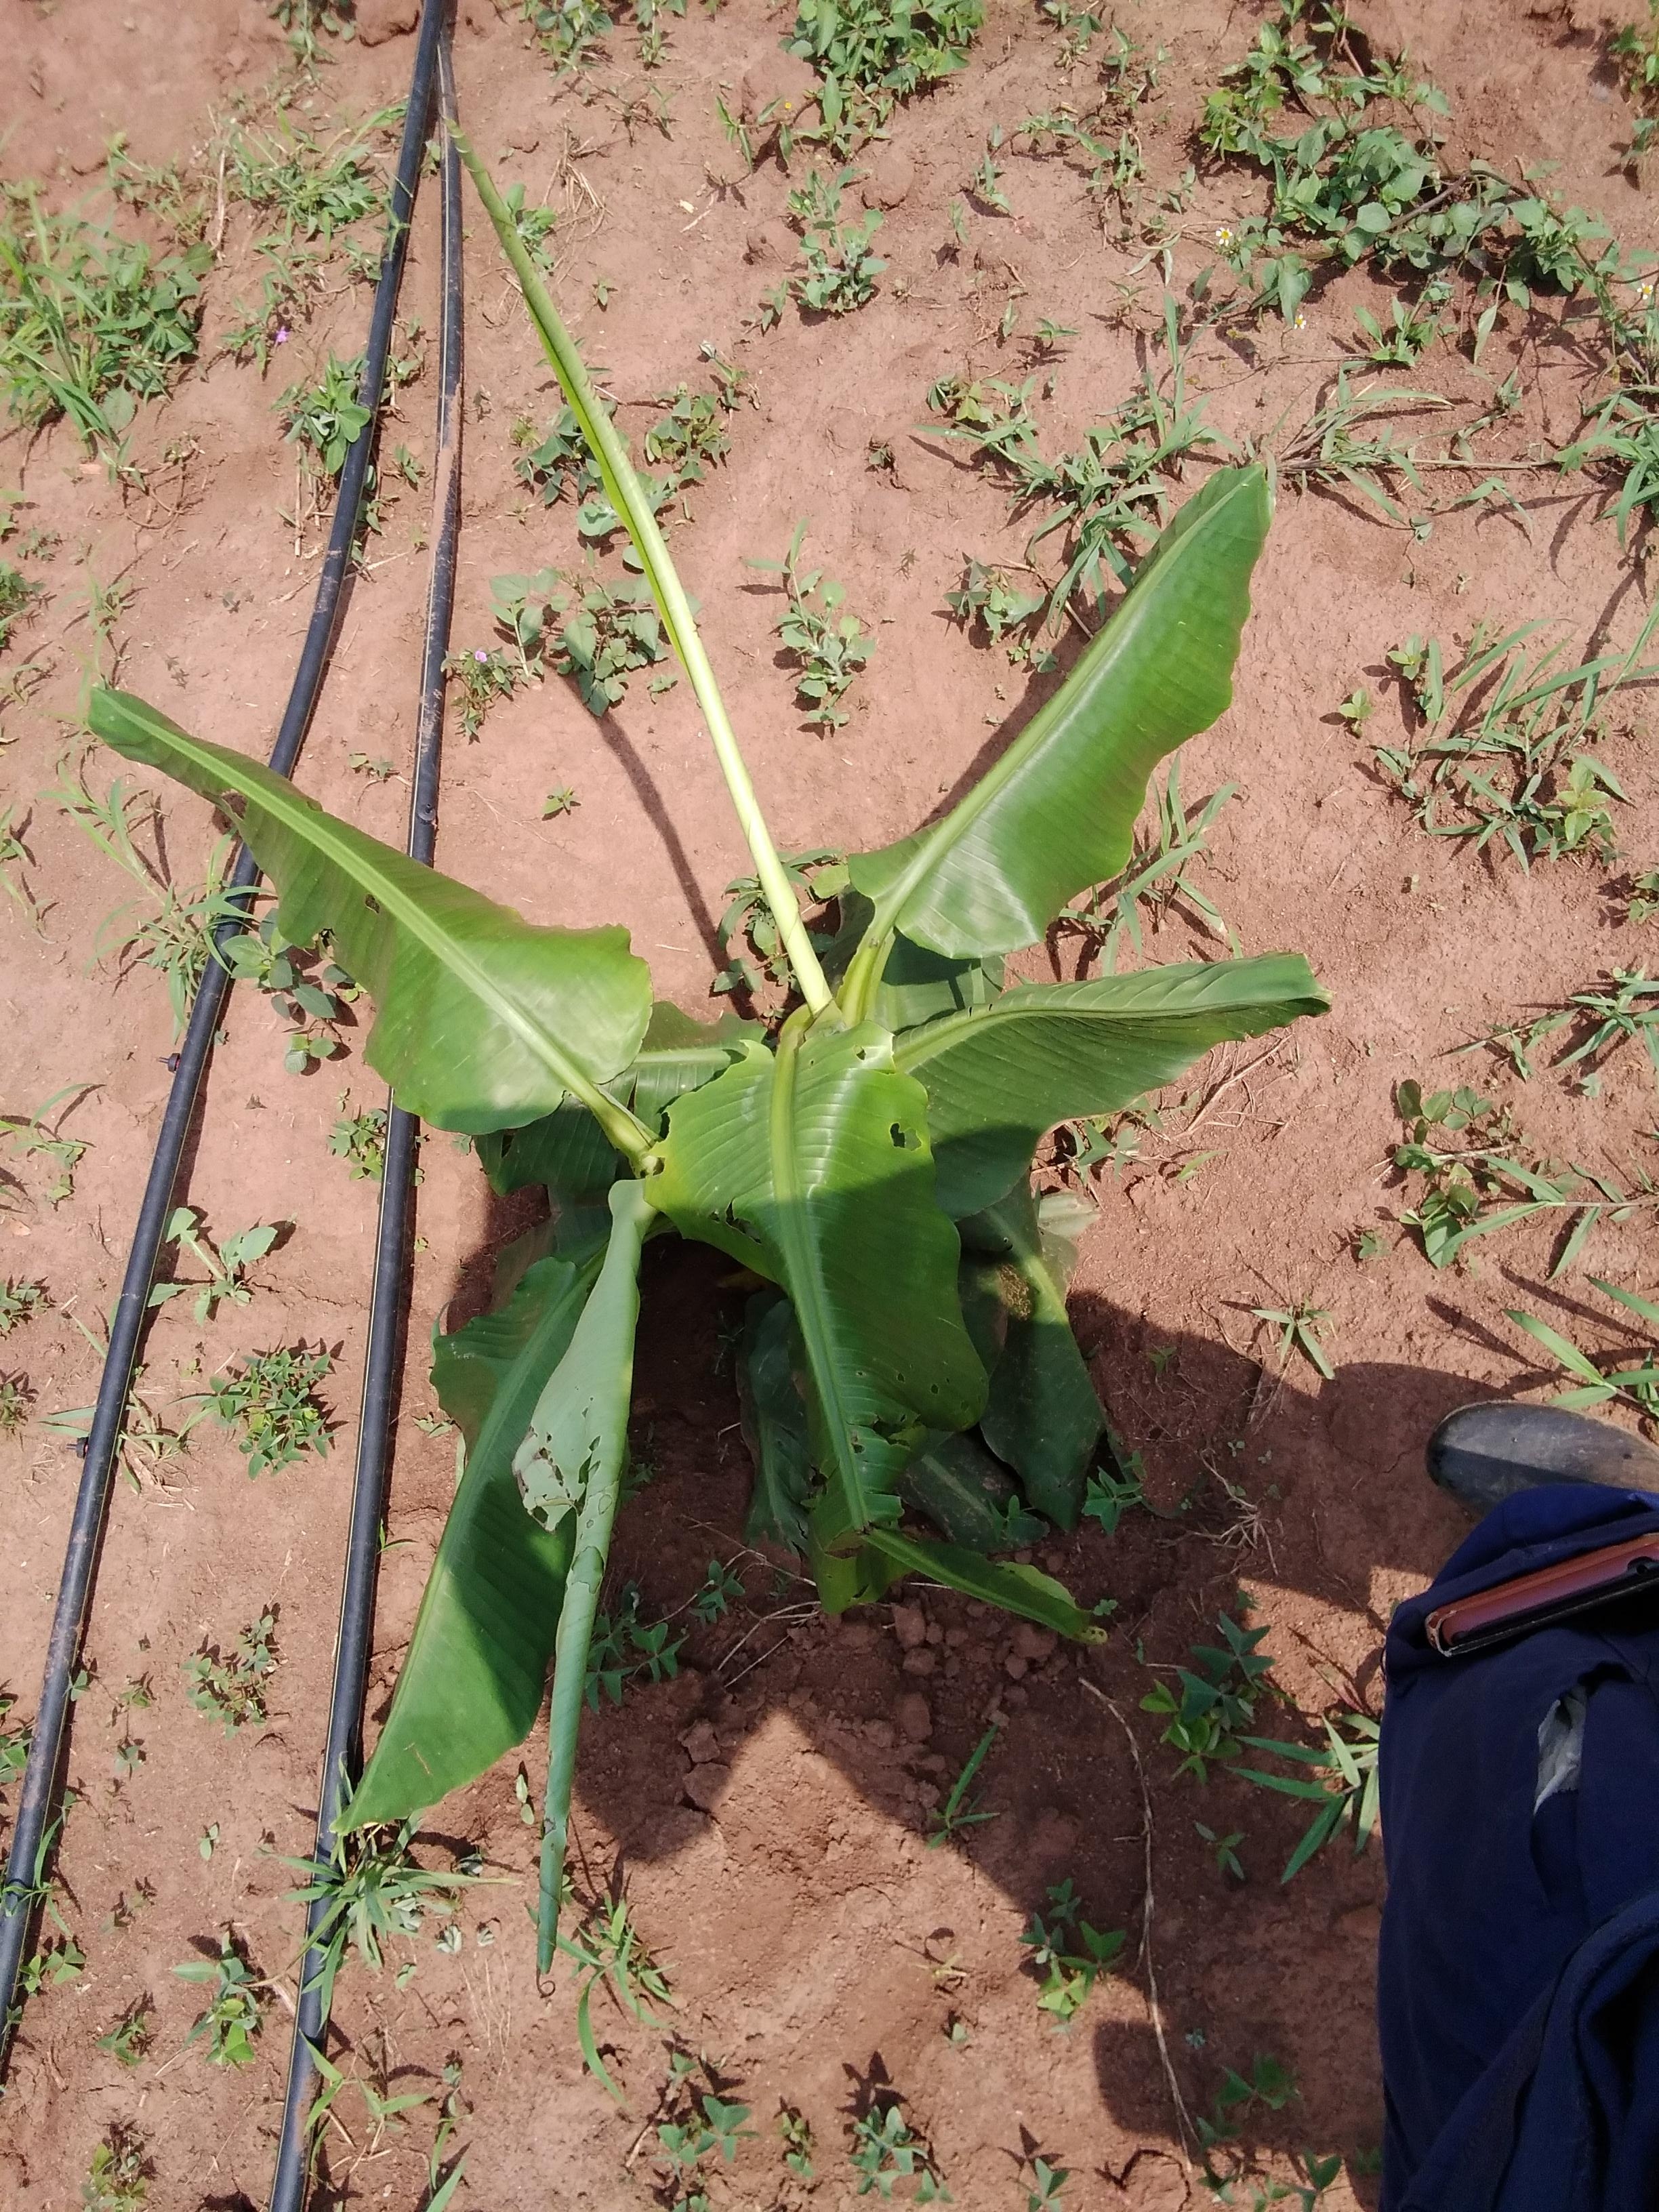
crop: banana
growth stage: vegetative
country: Uganda
